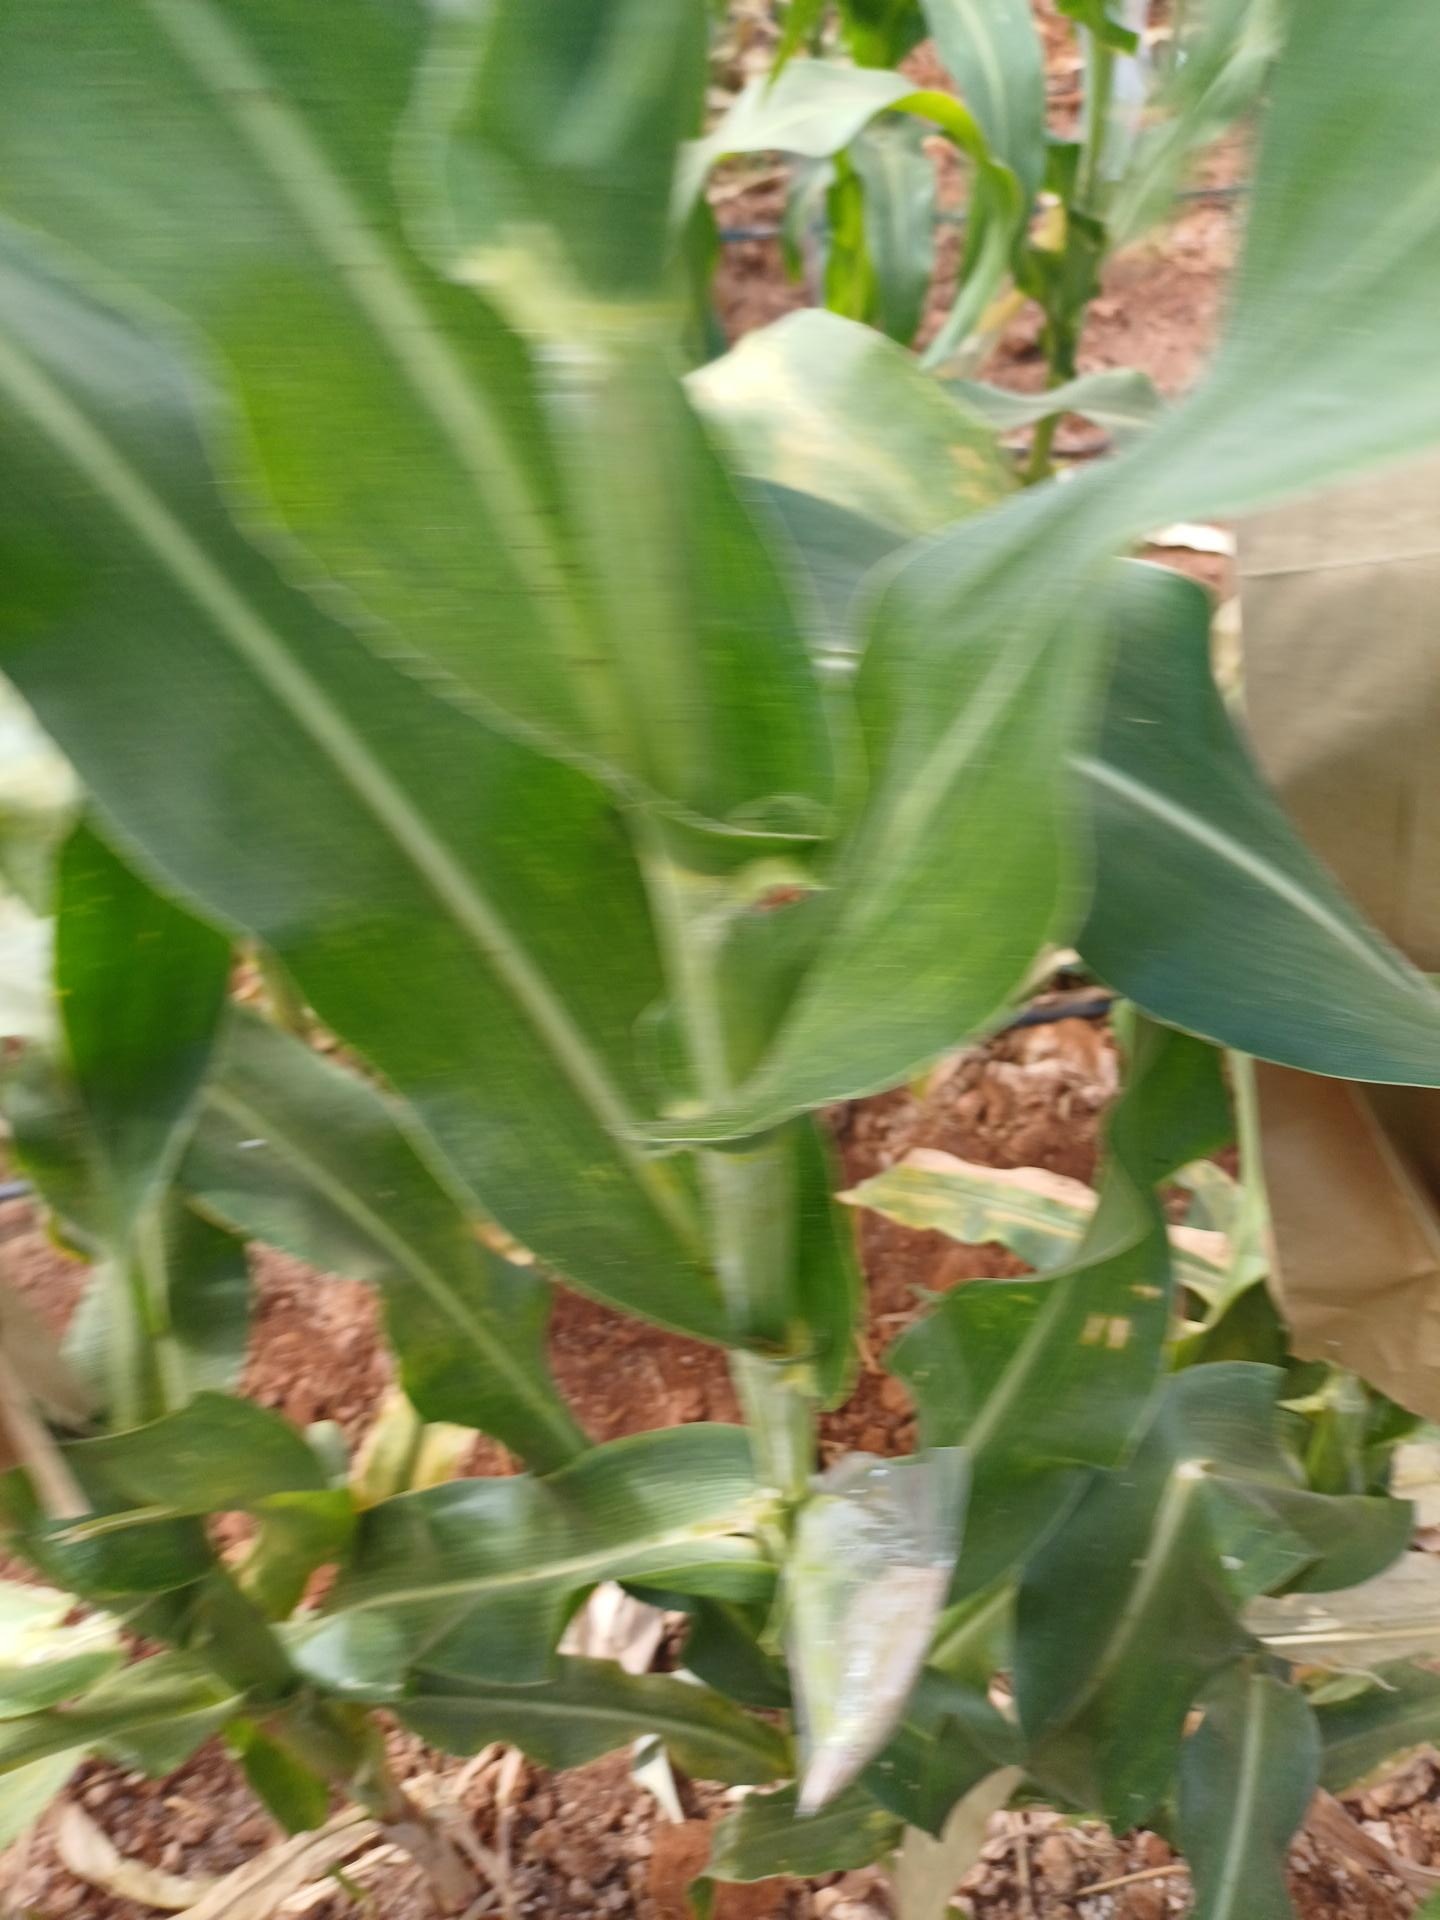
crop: maize
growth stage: flowering
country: Kenya
